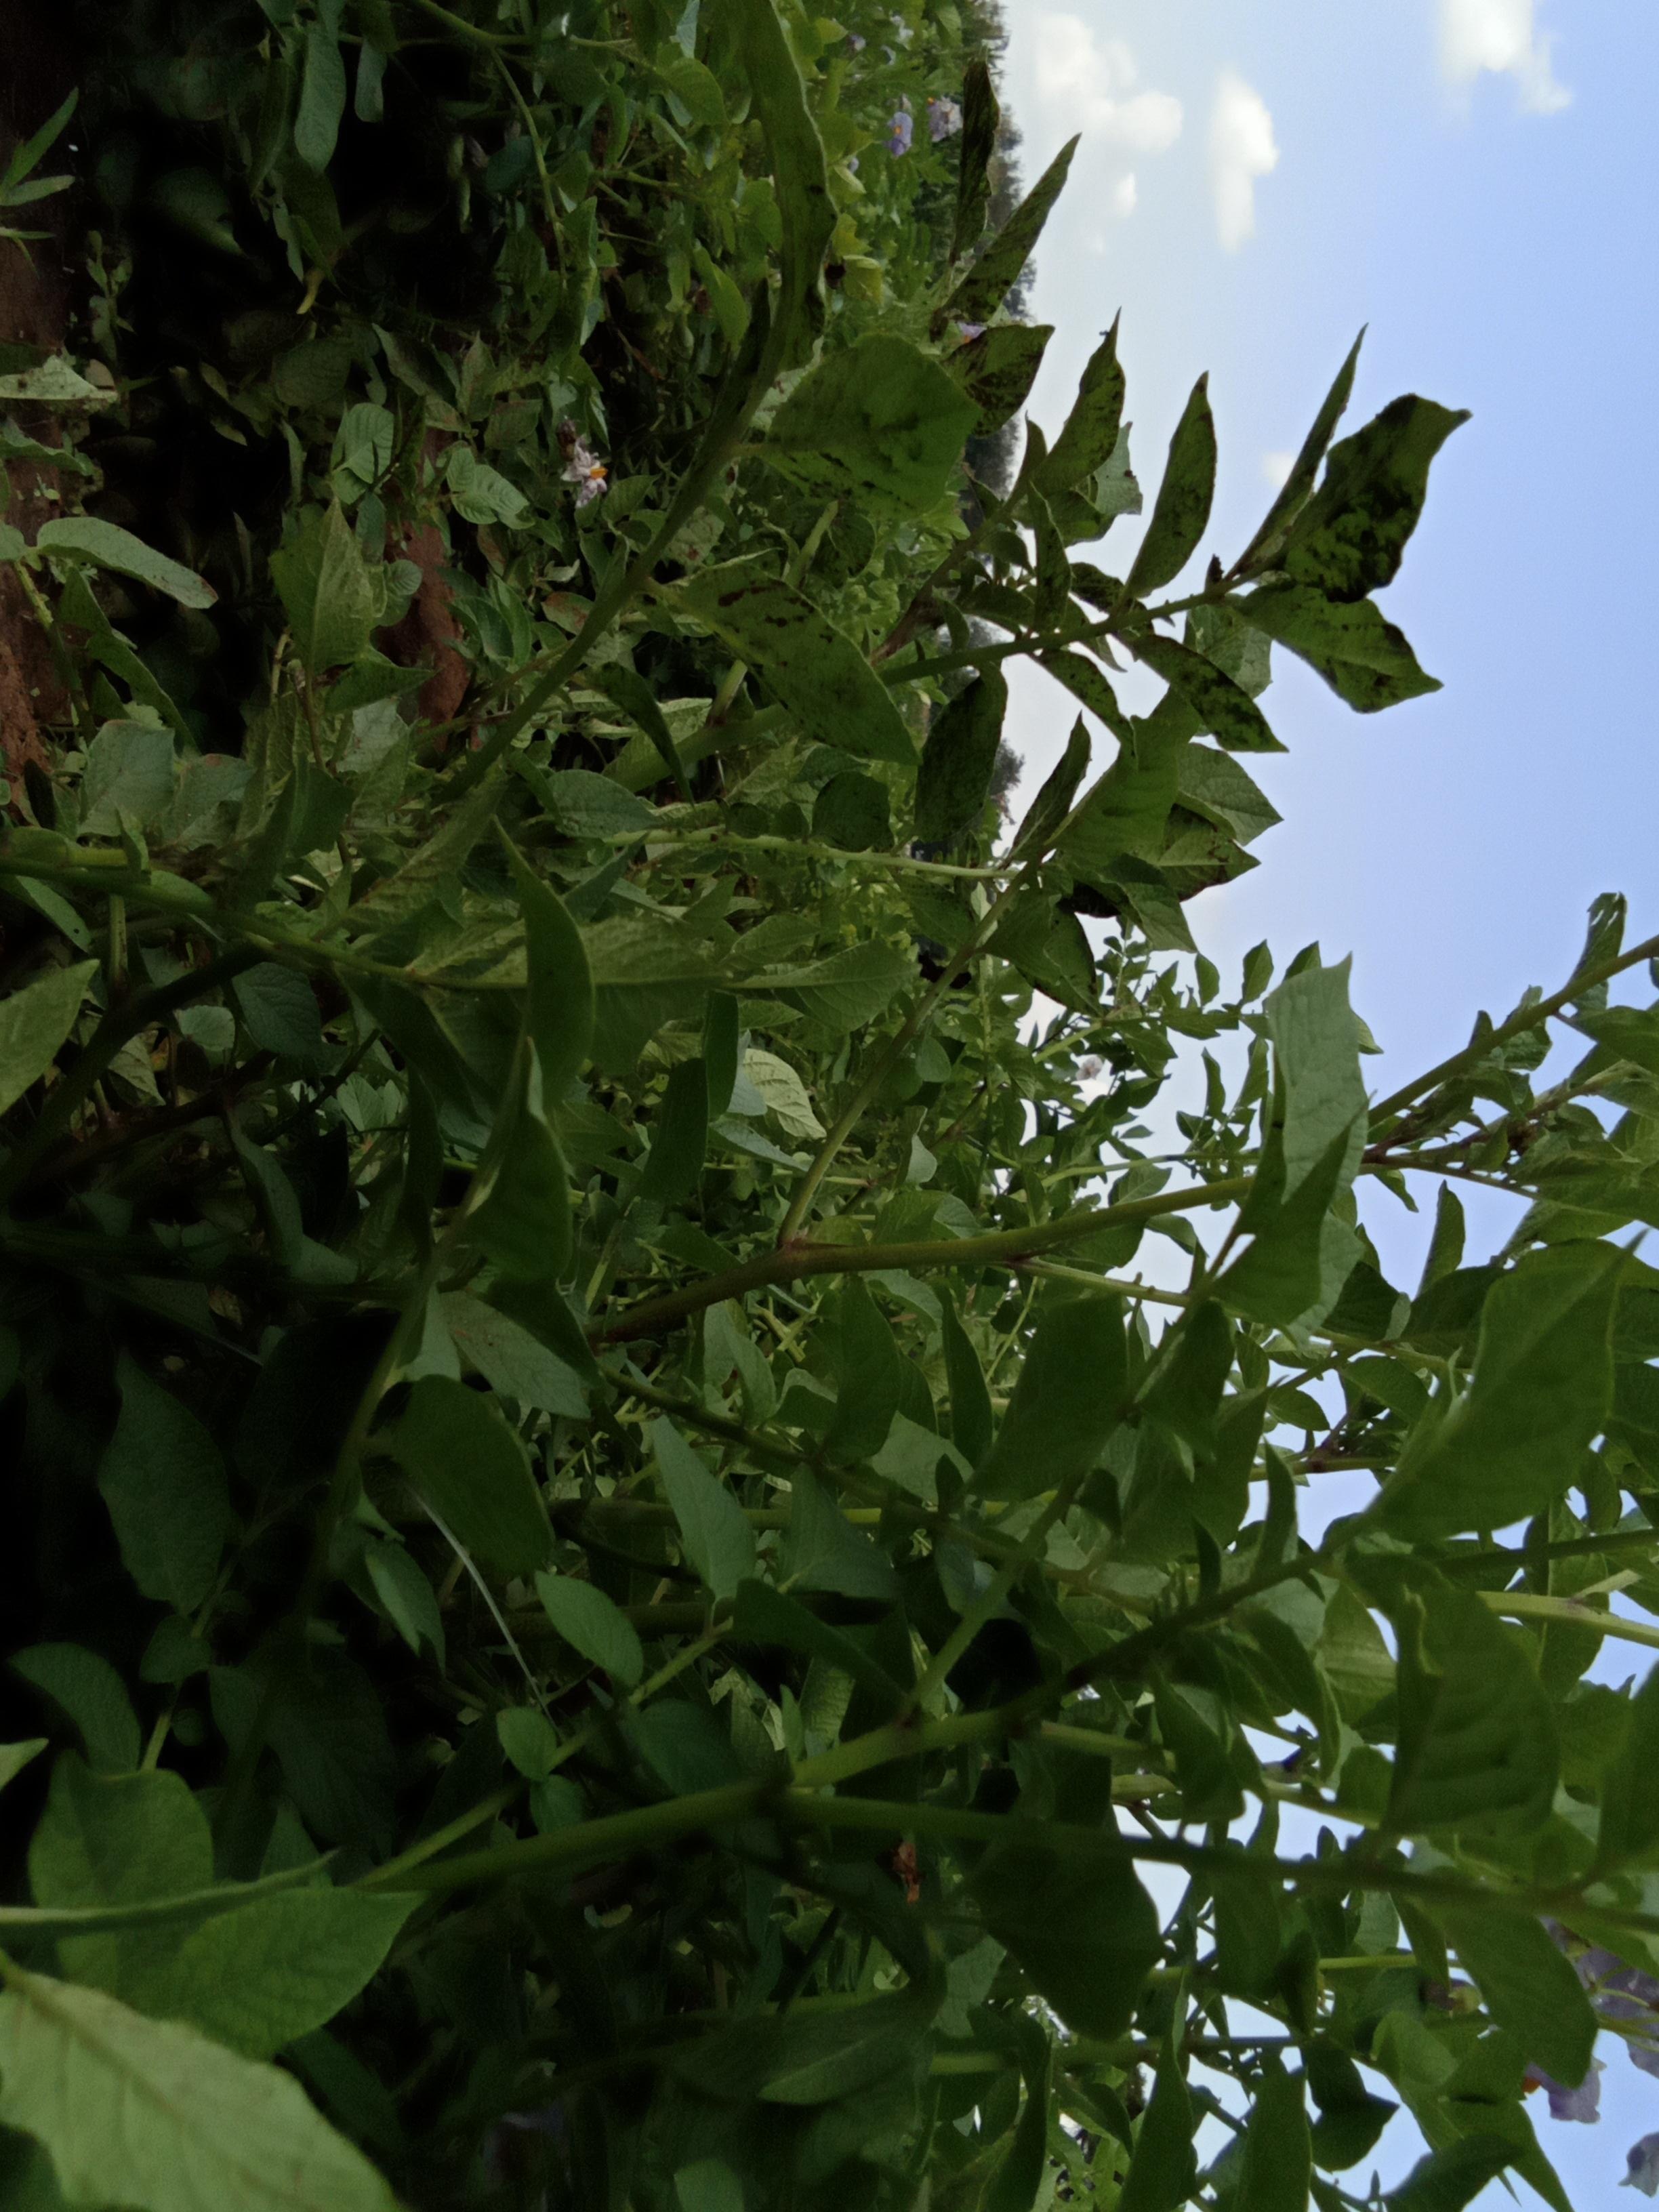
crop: potato
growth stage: flowering
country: Kenya
